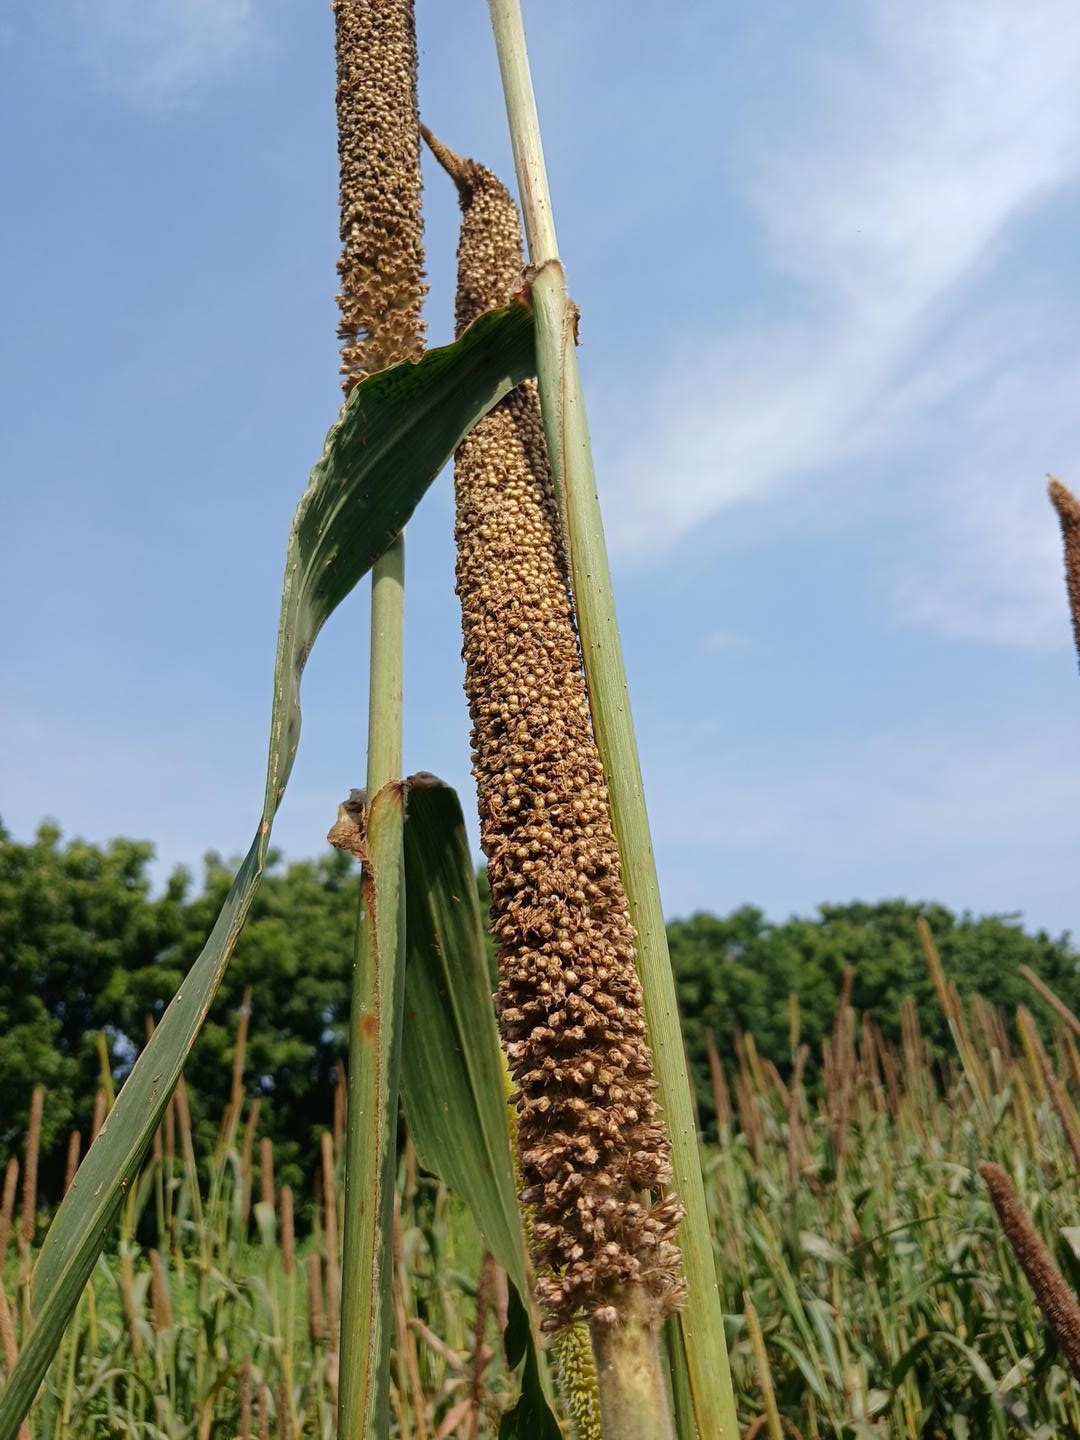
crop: pearl millet
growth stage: maturity
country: Senegal
